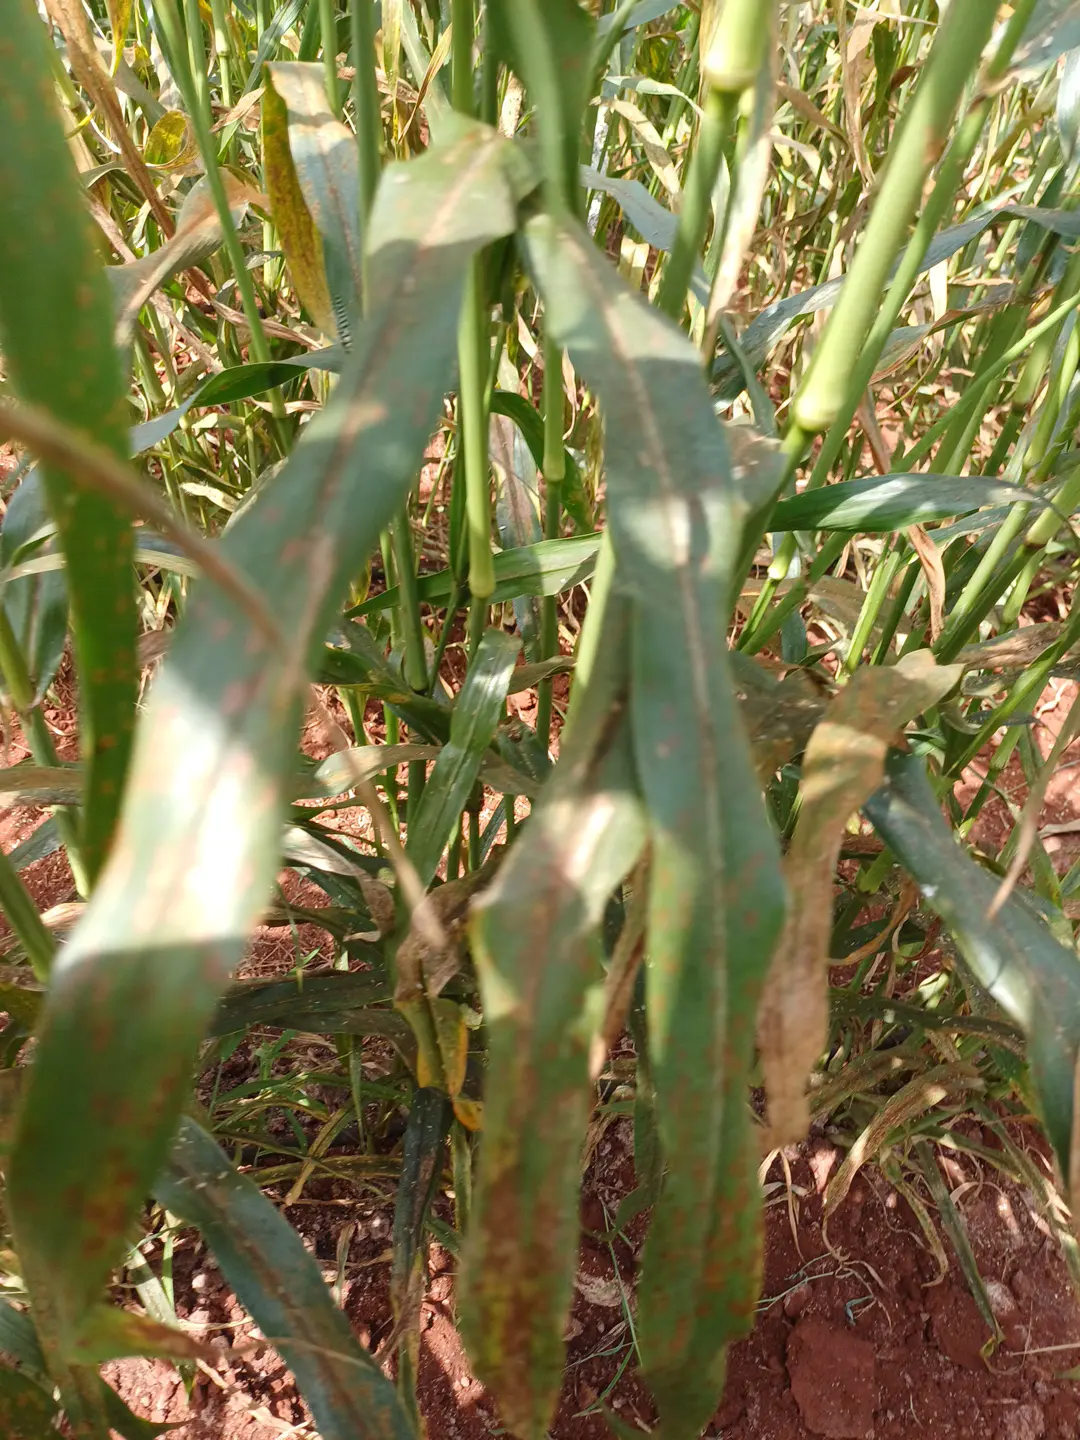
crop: pearl millet
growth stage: filling grain
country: Kenya
